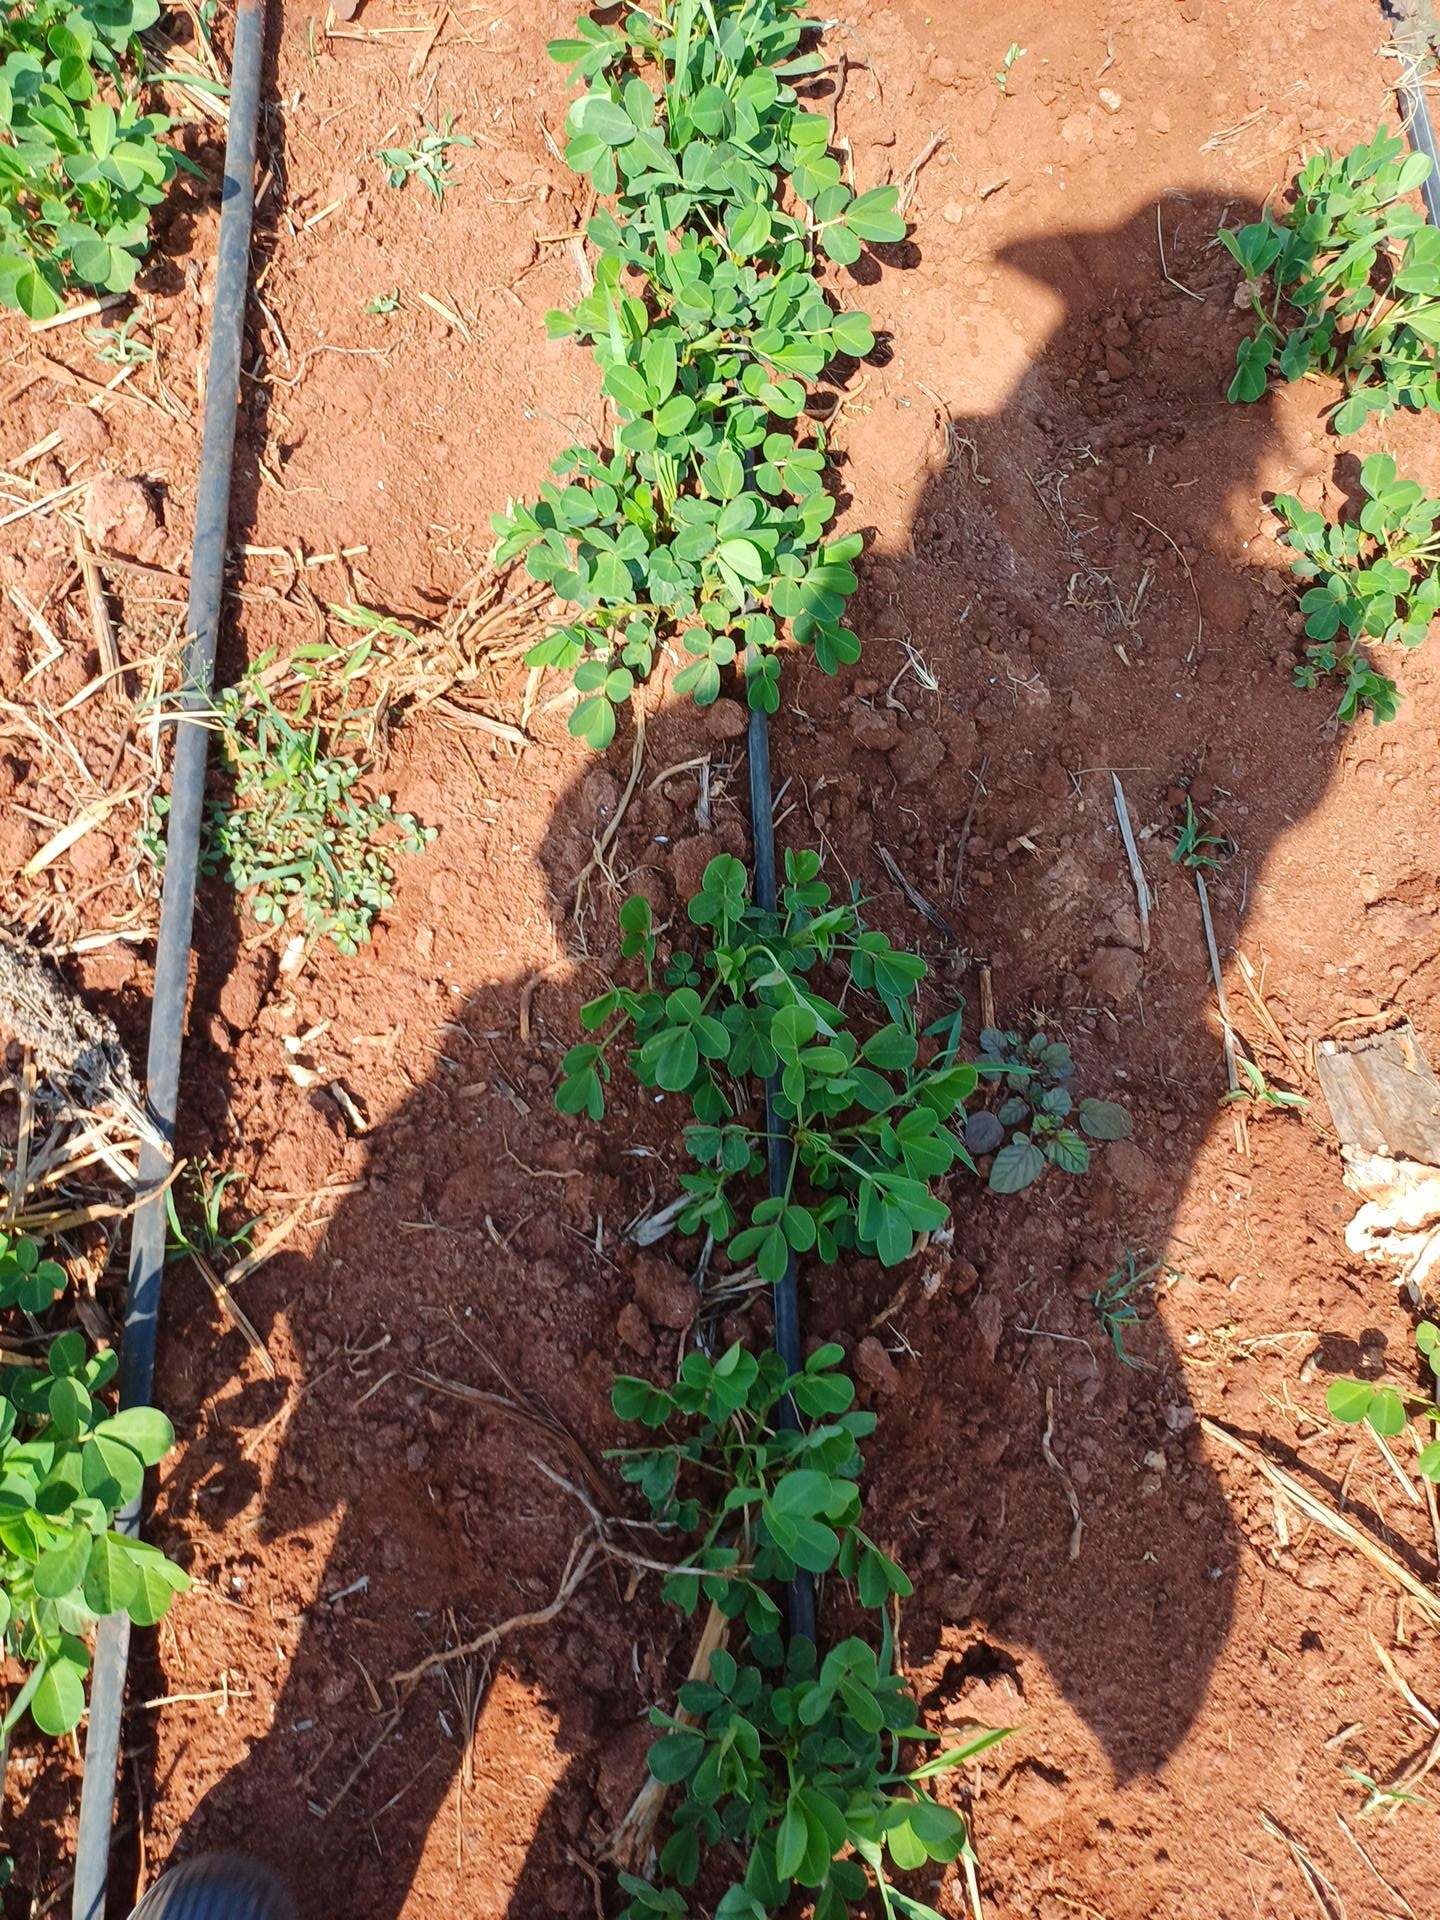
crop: groundnut
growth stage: vegetative
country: Kenya
